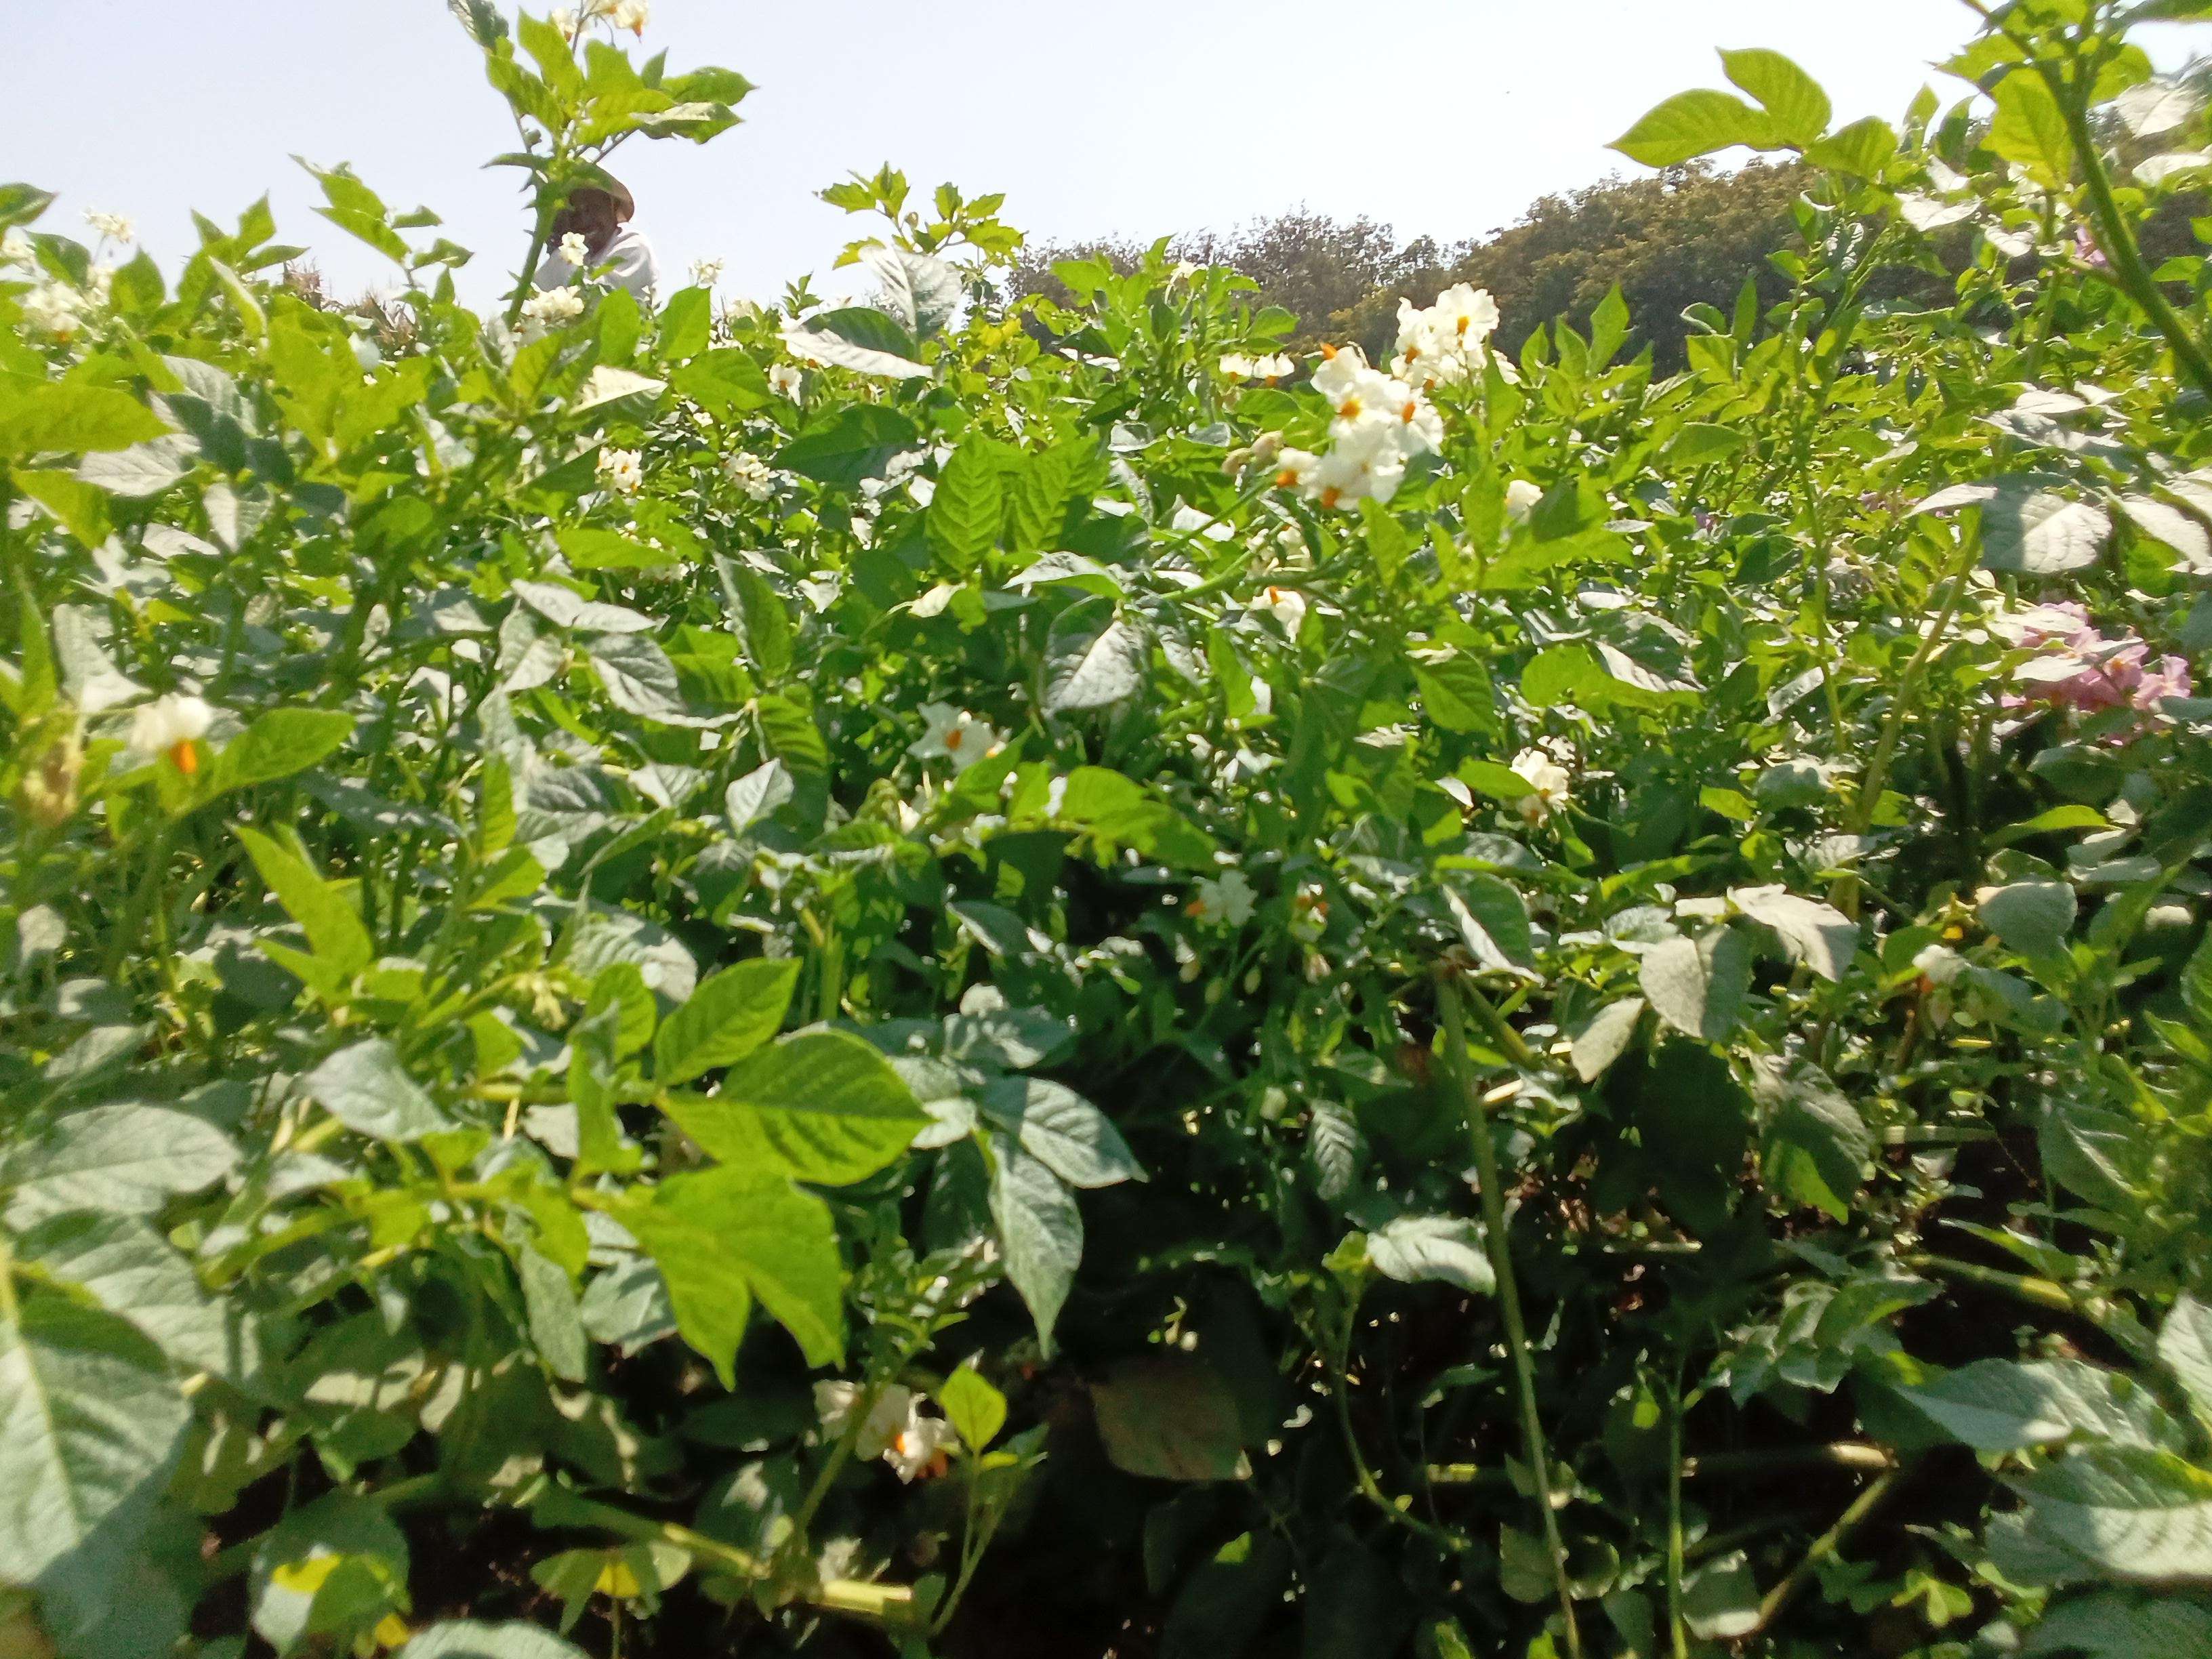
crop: potato
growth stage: flowering
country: Kenya
